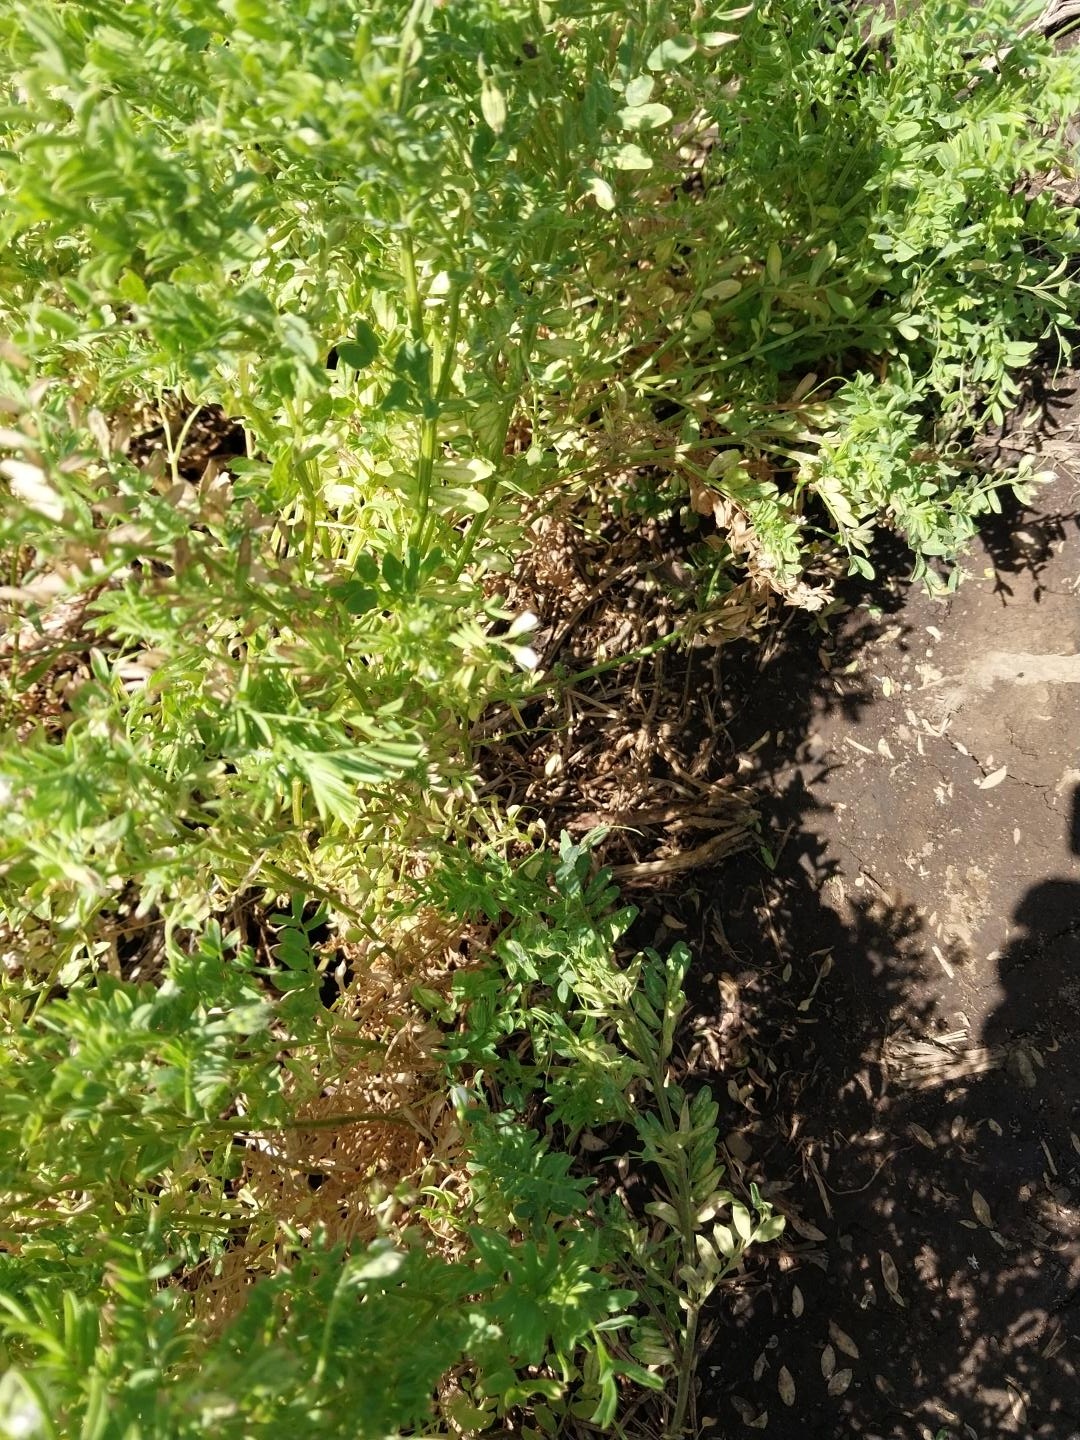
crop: lentil
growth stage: flowering
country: Tanzania
